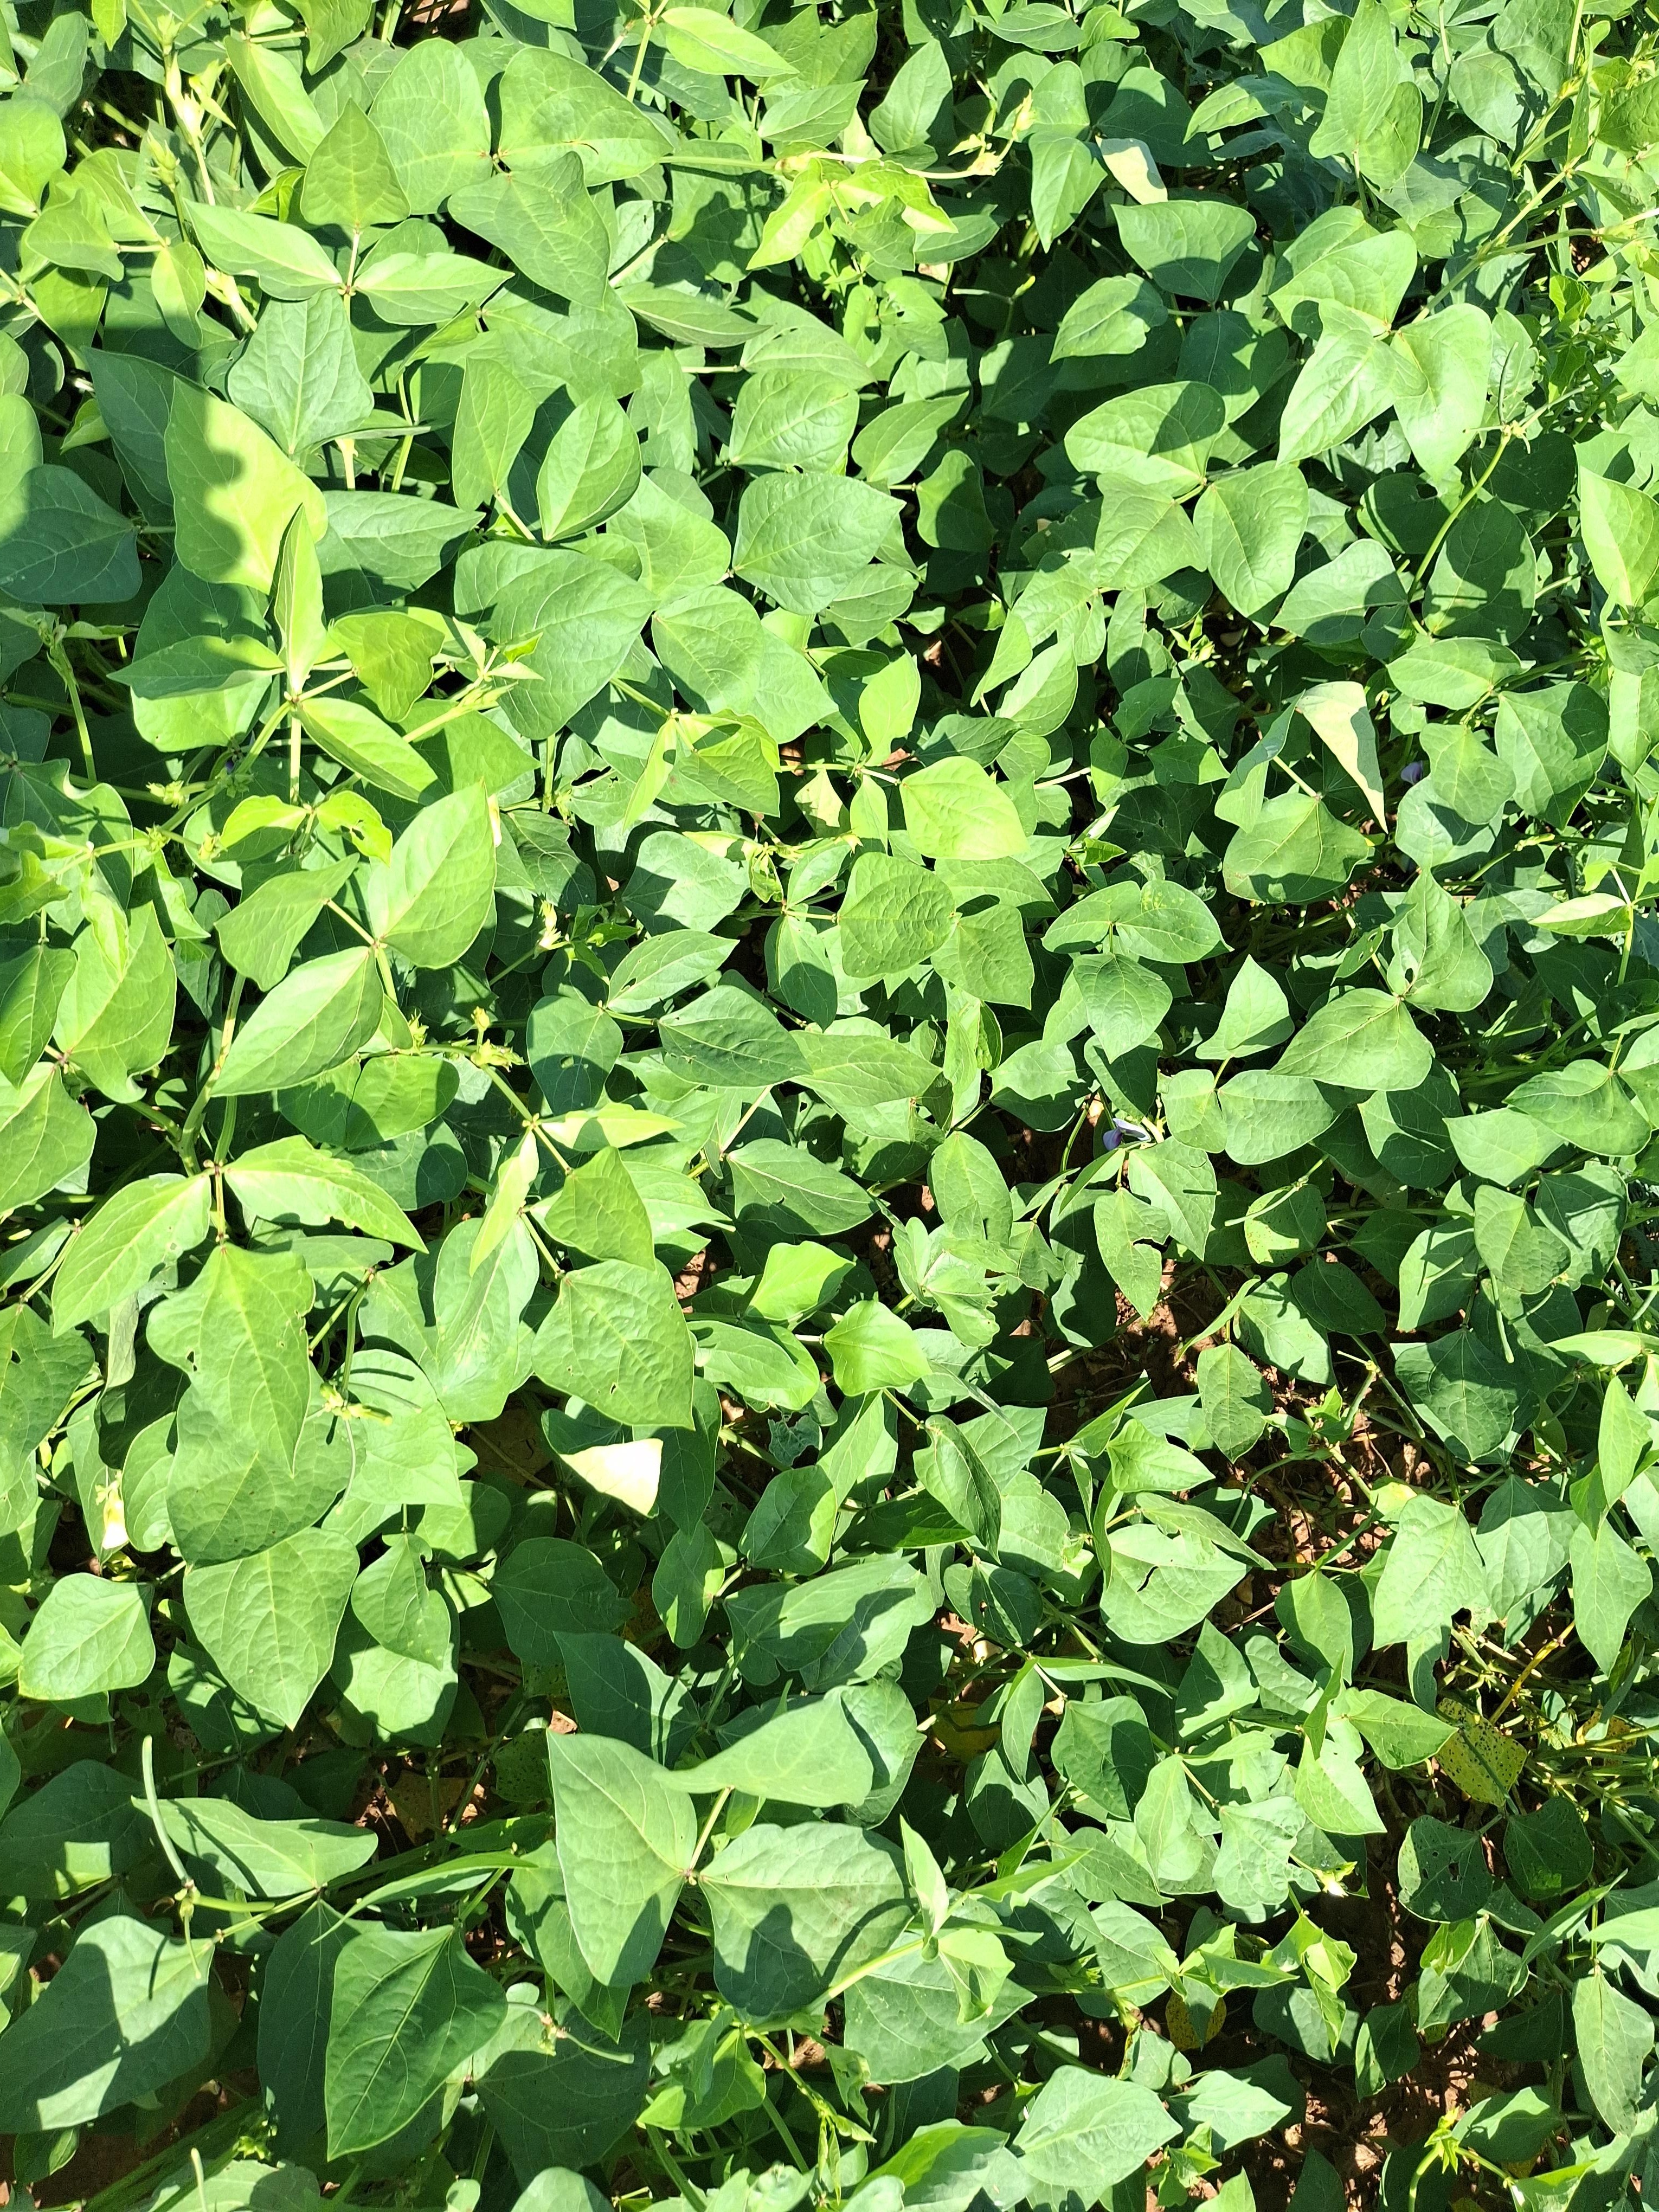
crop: cowpea
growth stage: flowering
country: Nigeria
